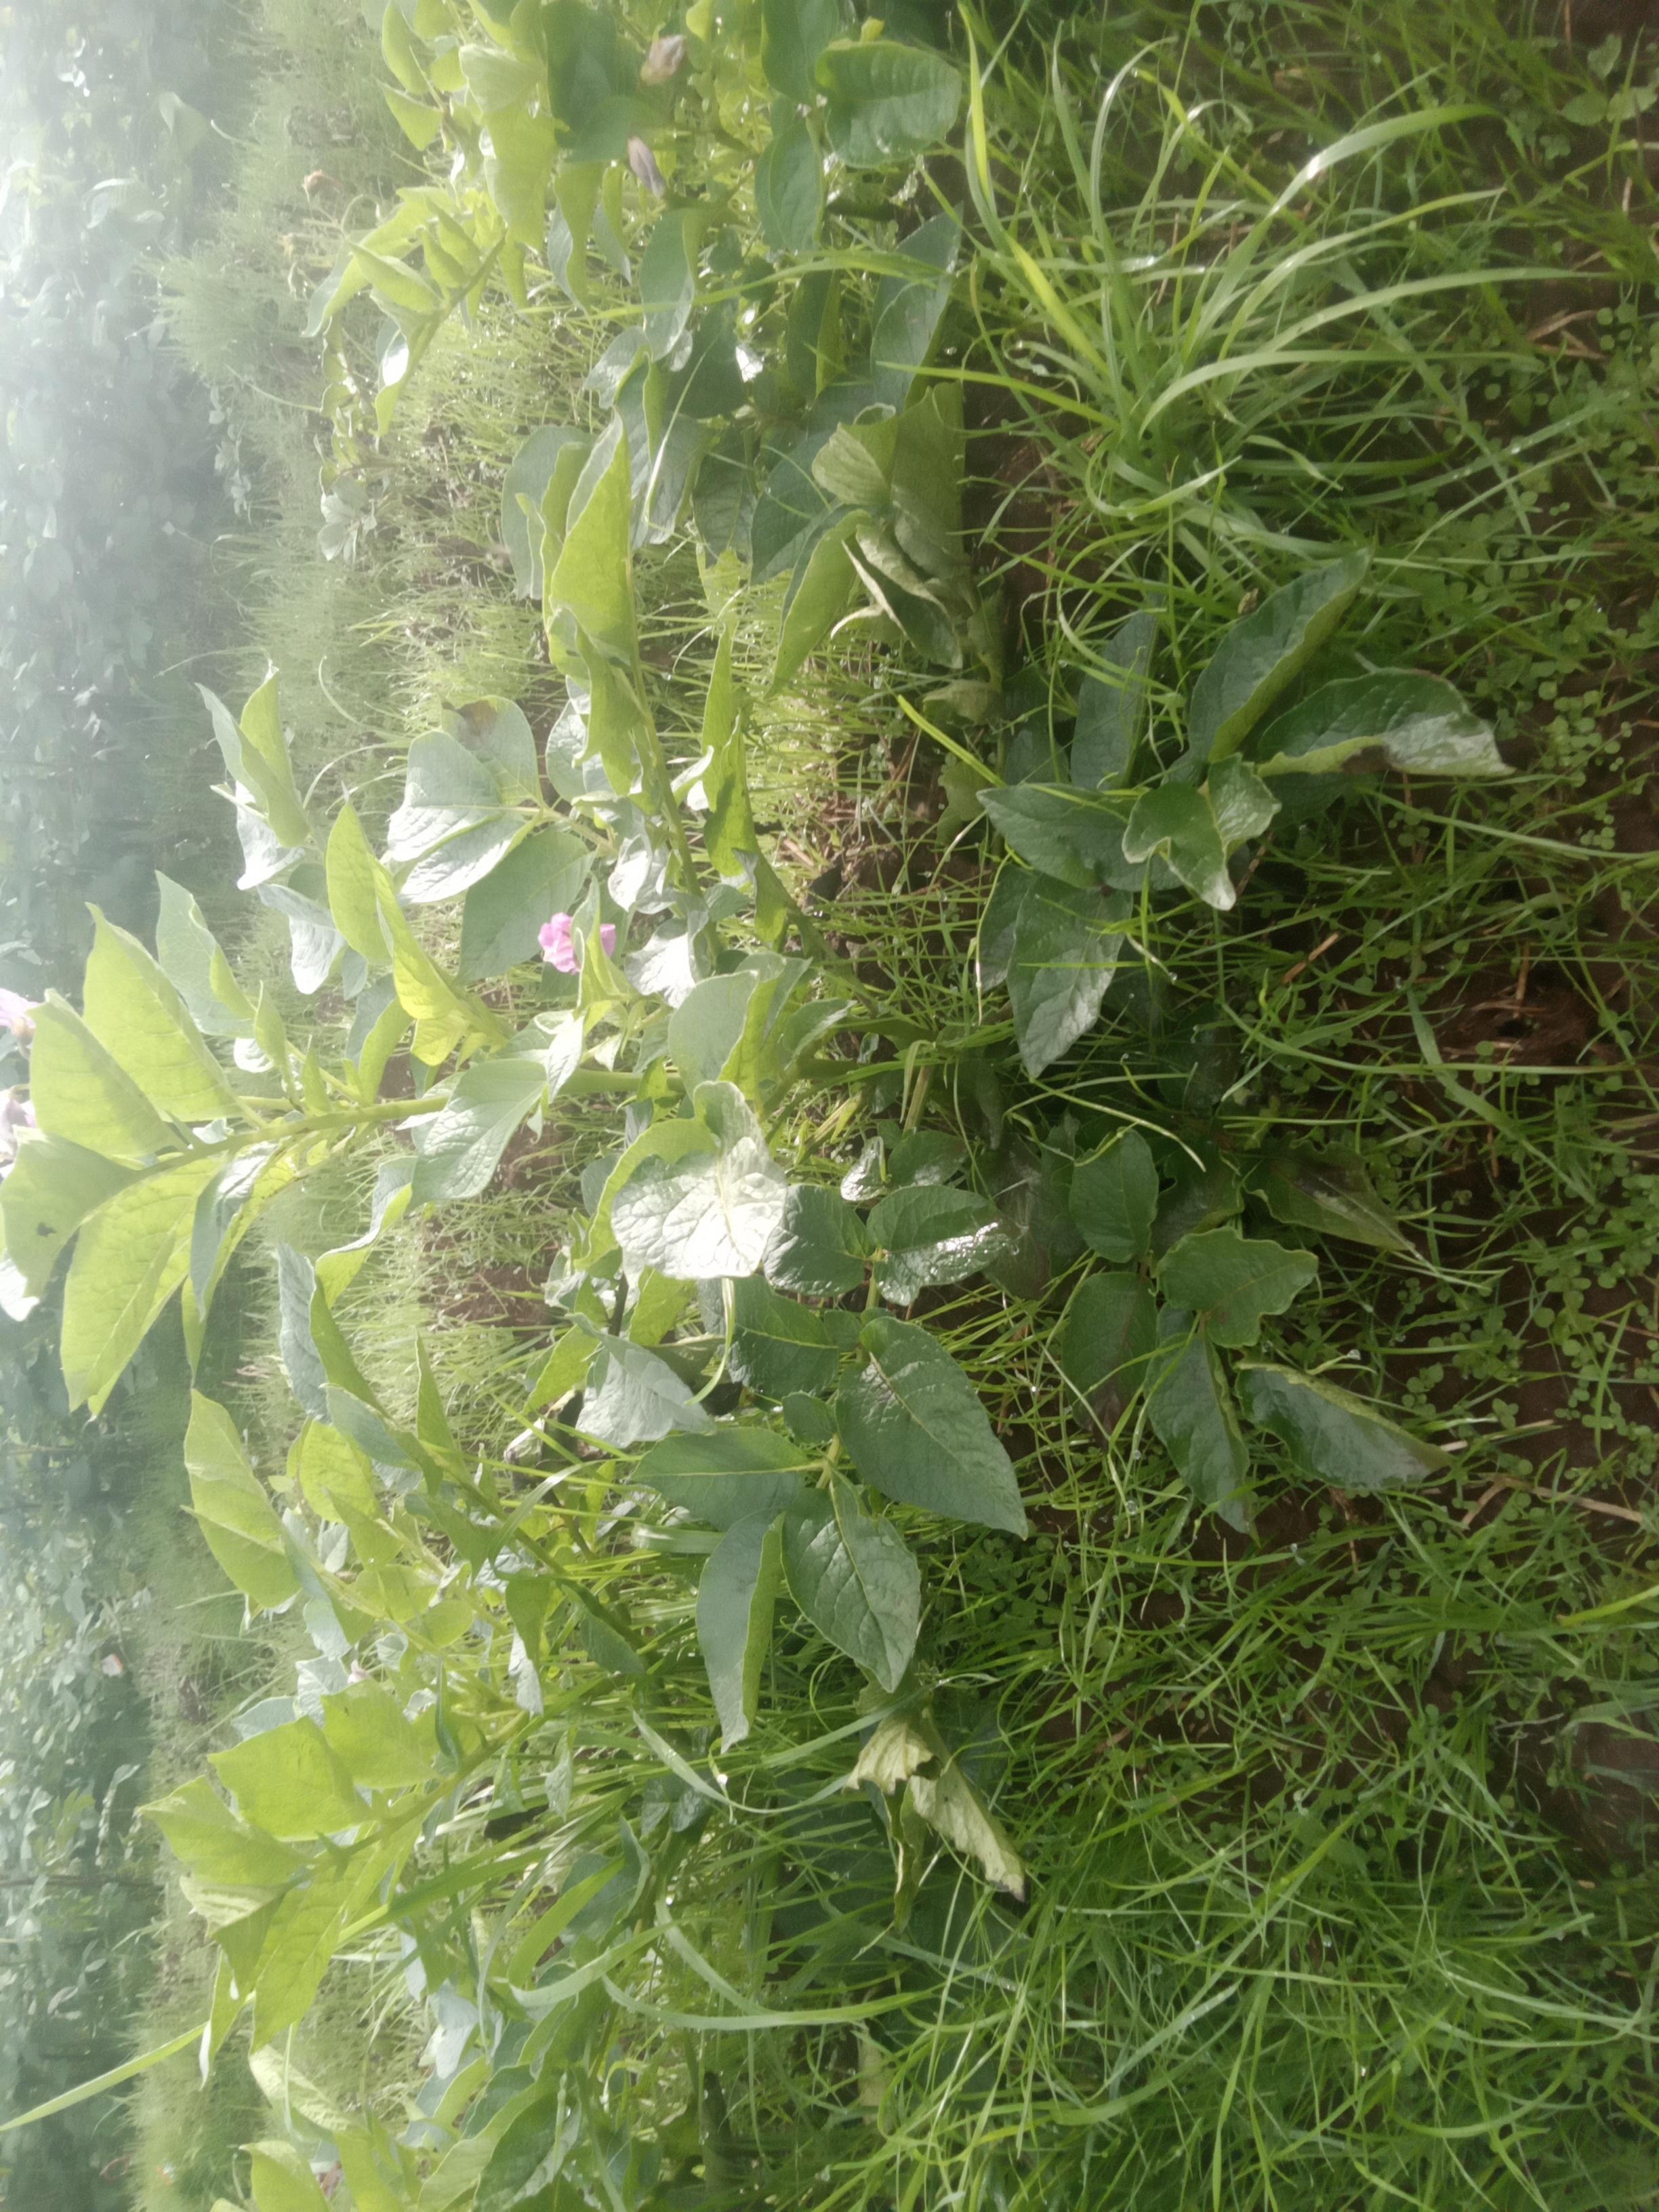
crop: potato
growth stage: flowering
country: Kenya
